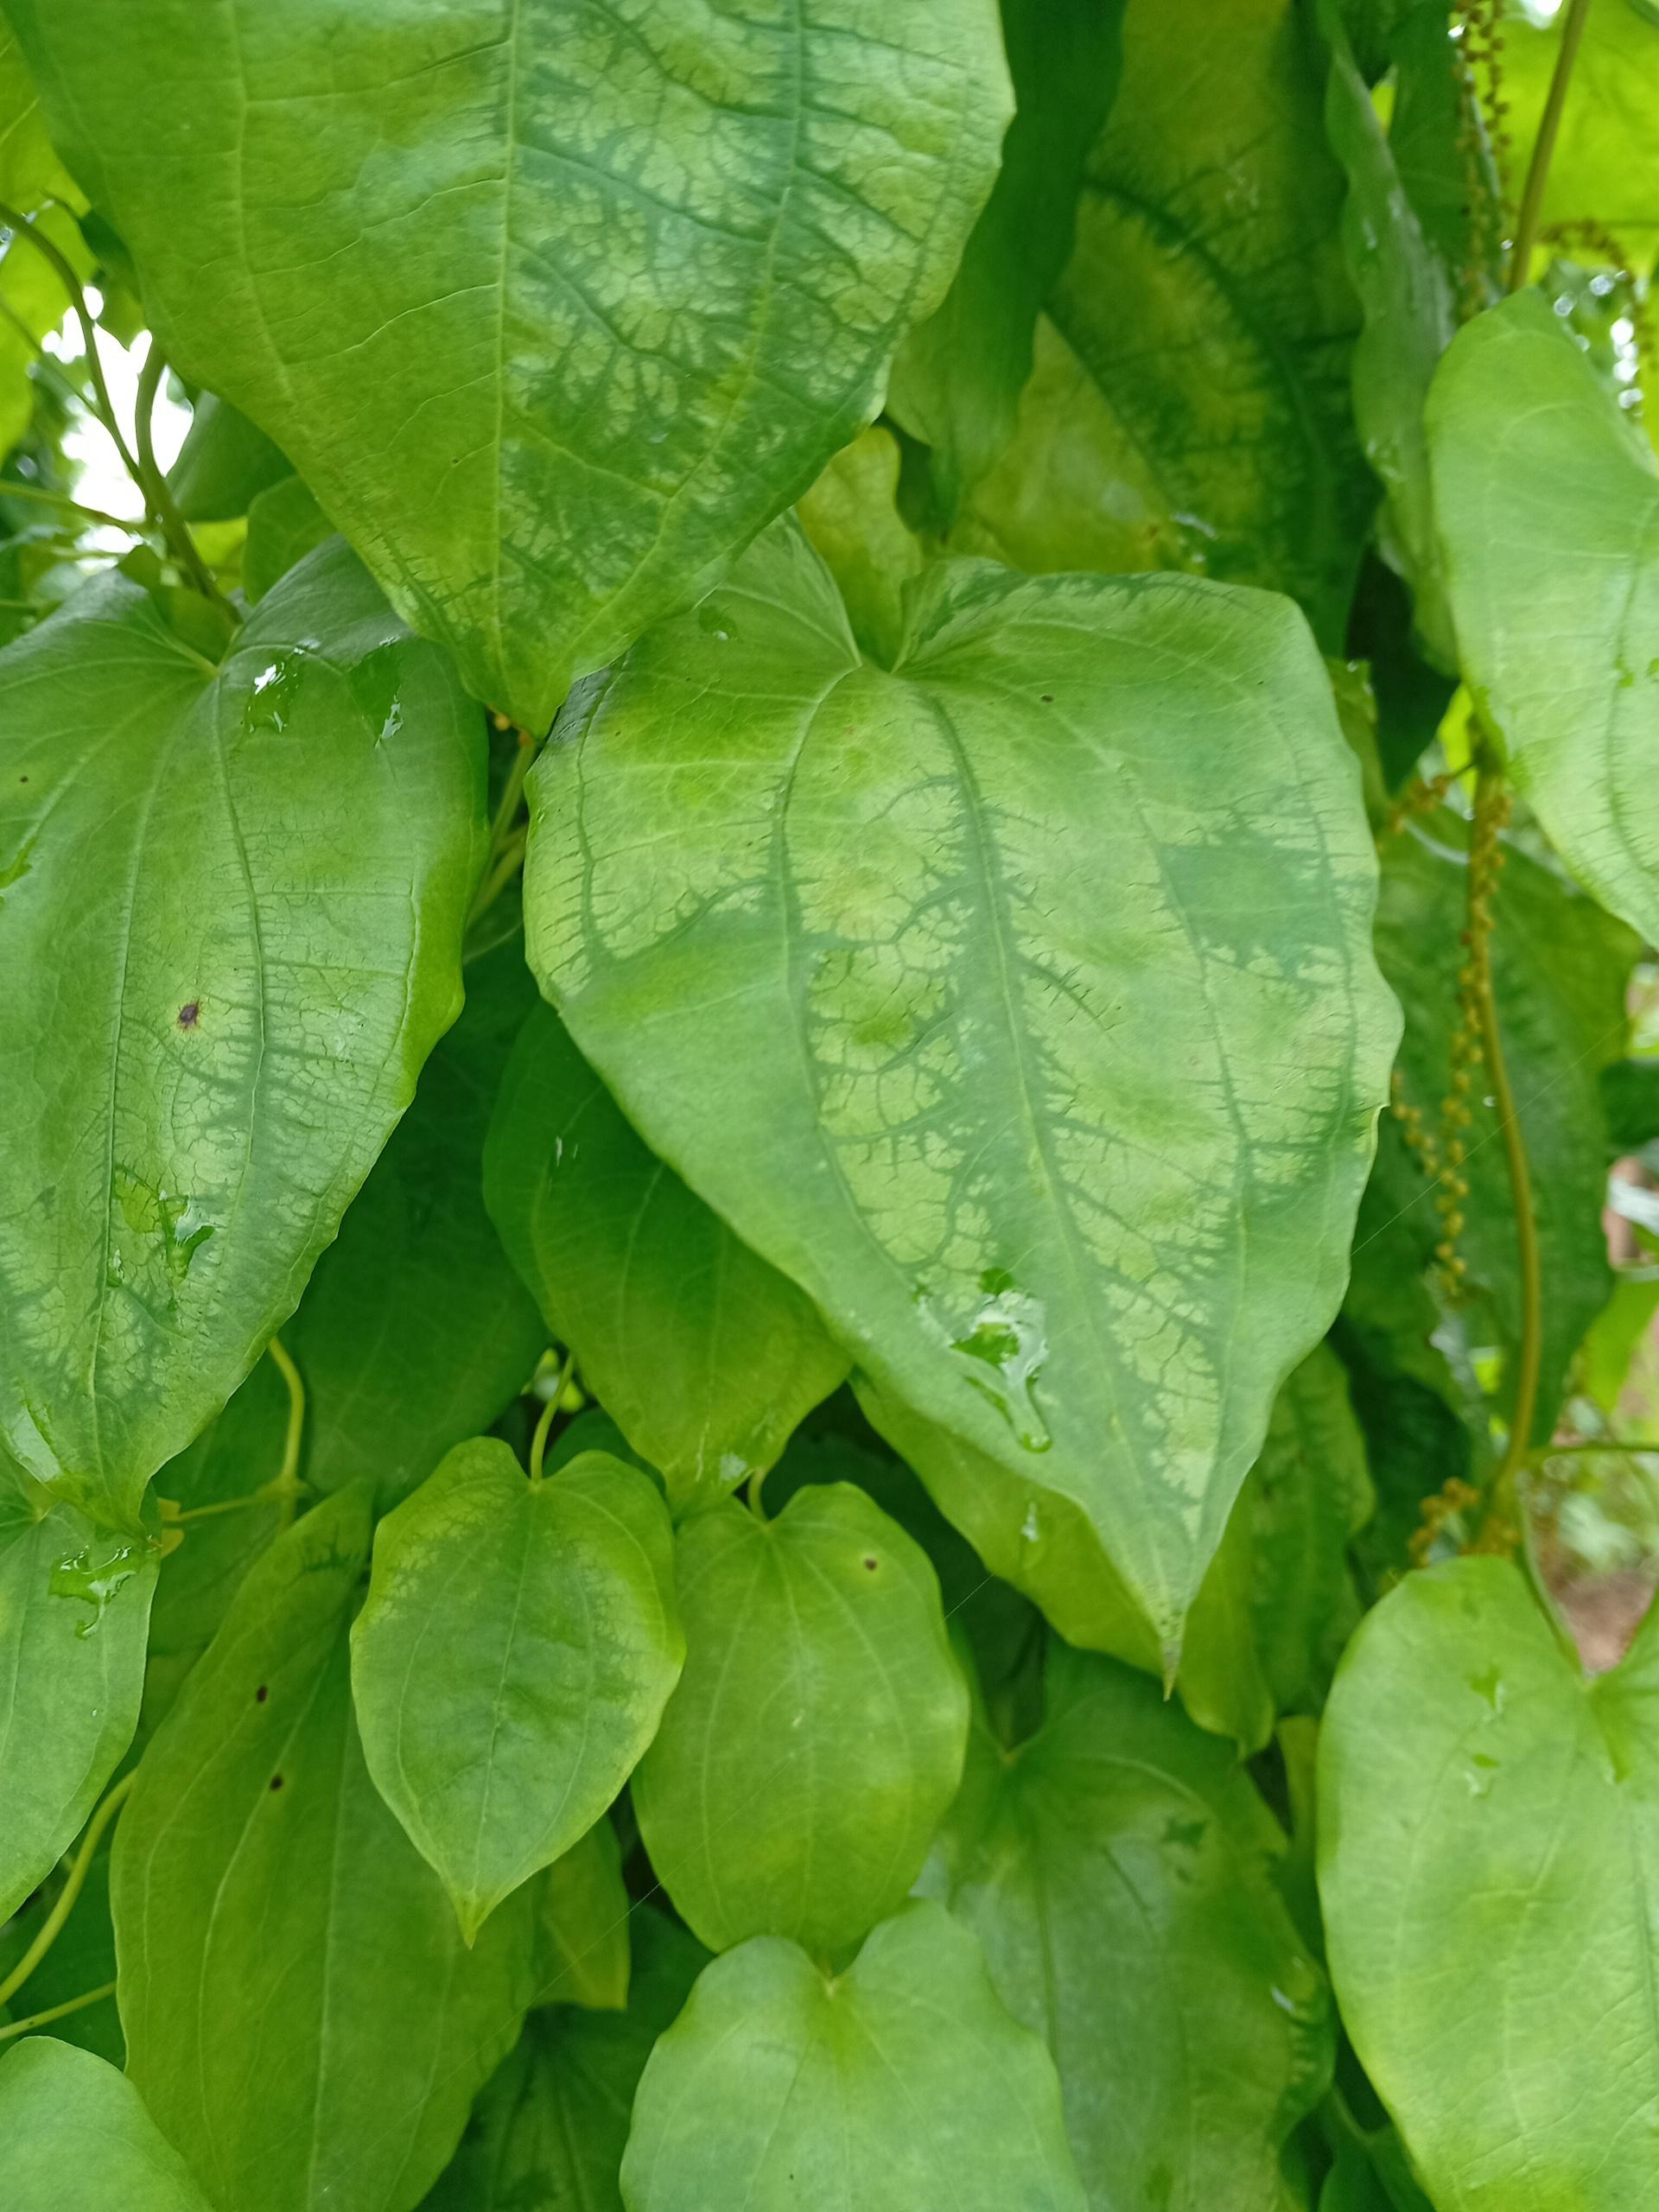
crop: yam
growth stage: vegetative
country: Nigeria
